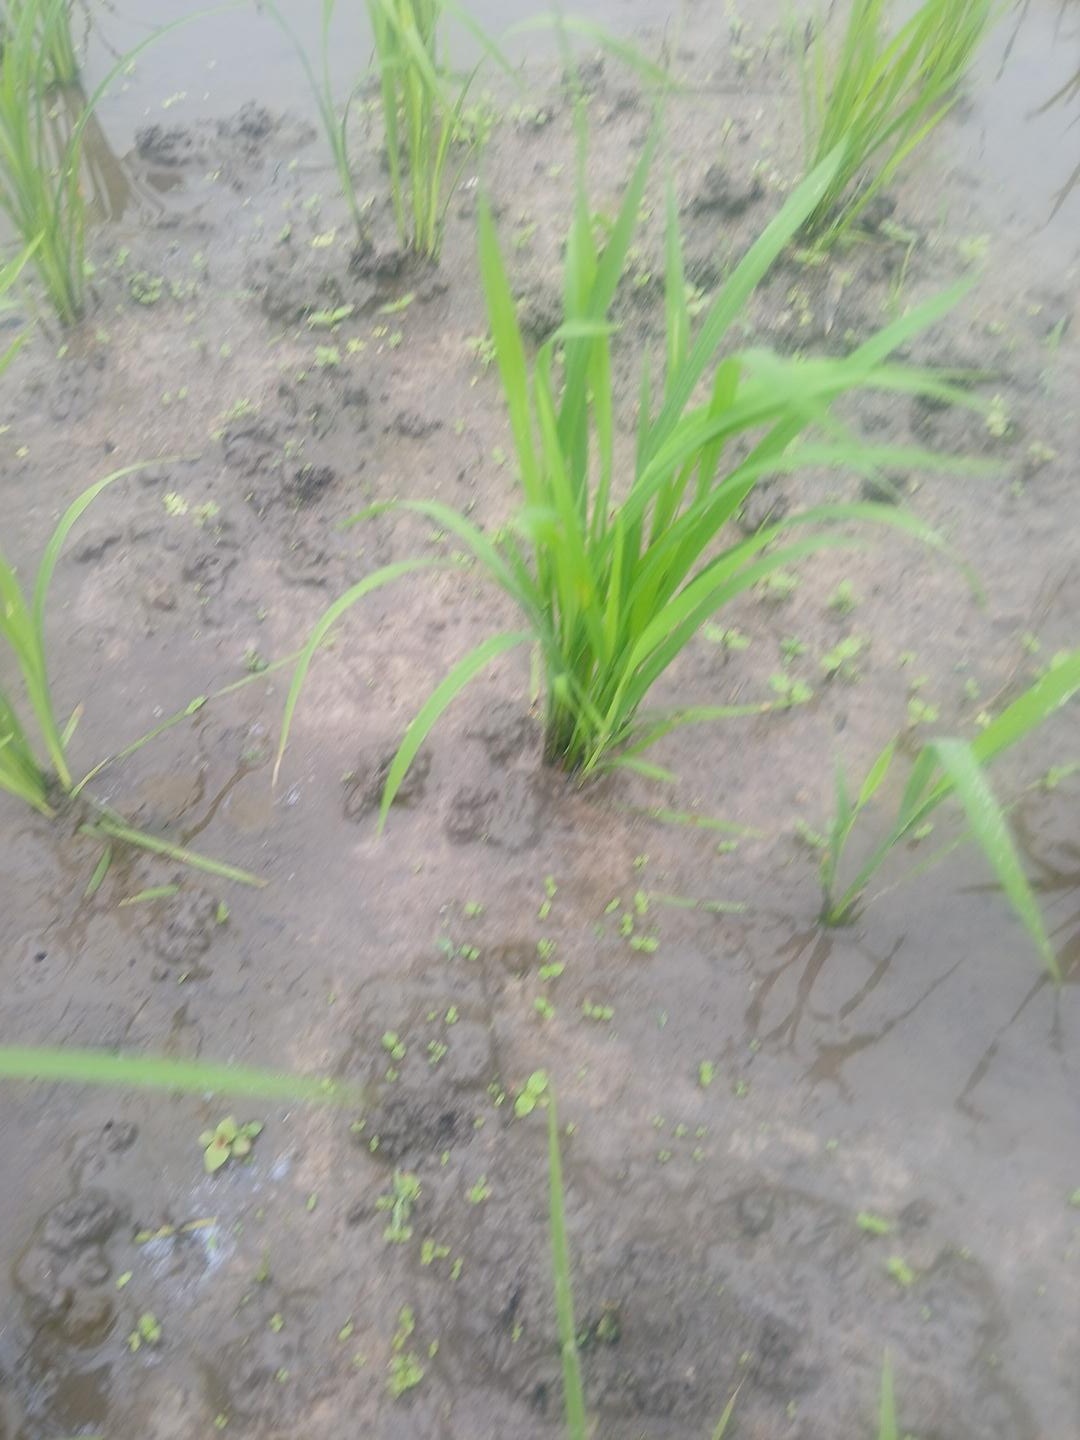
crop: rice
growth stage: tillering
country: Côte d'Ivoire
